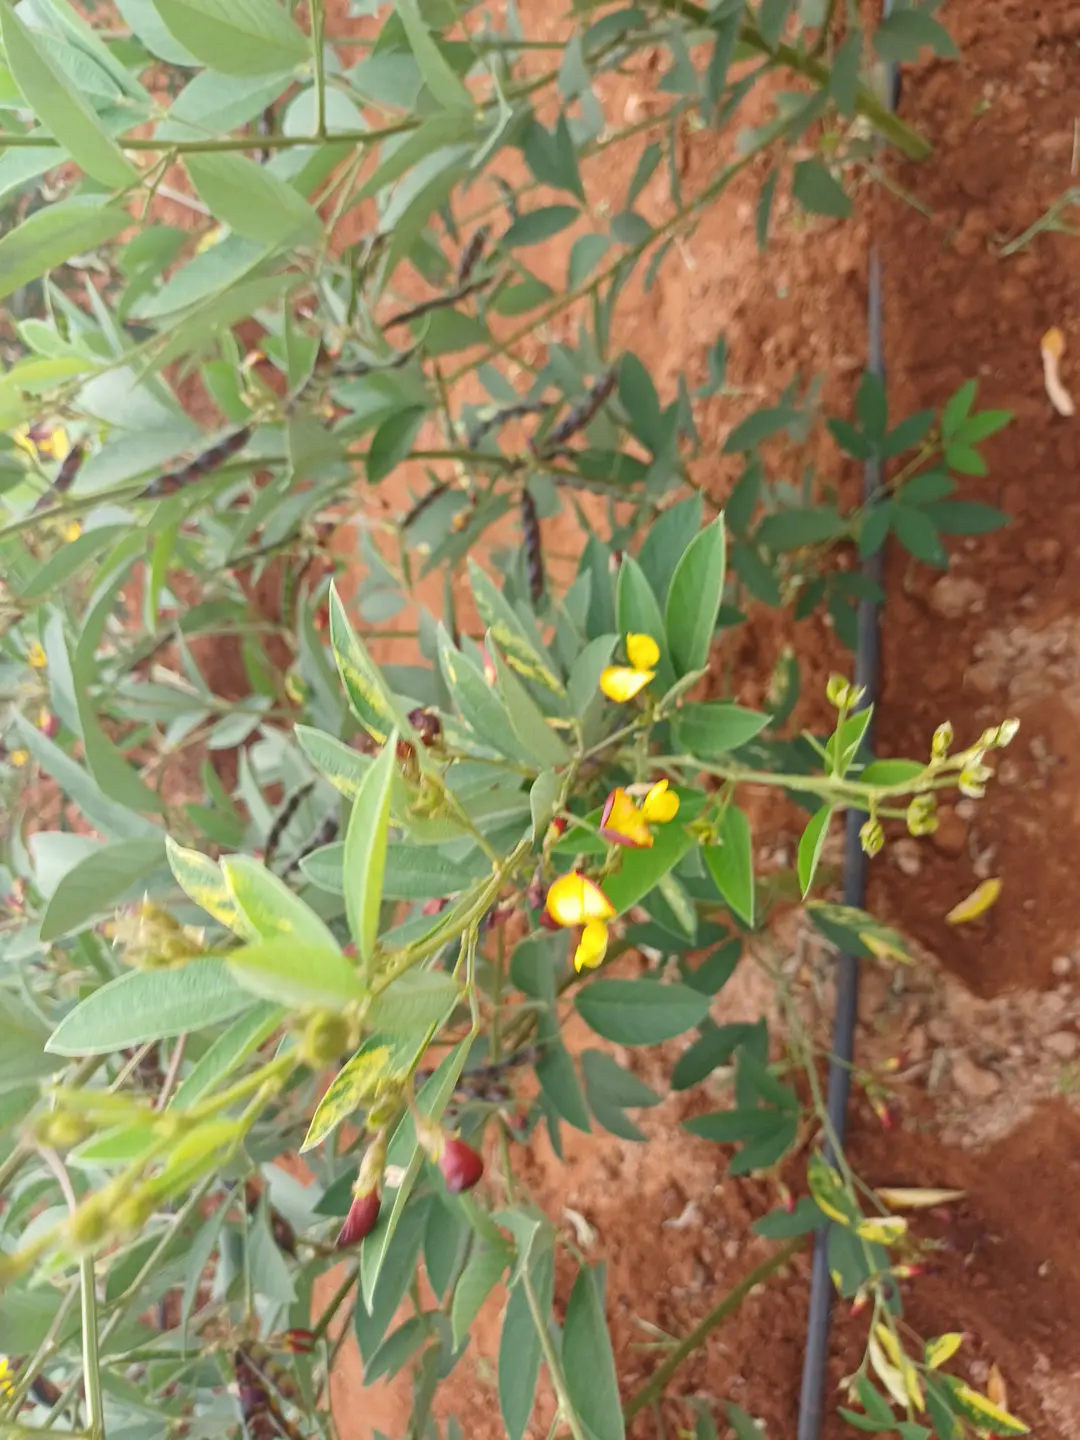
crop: pigeonpea
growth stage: development pod
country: Kenya
